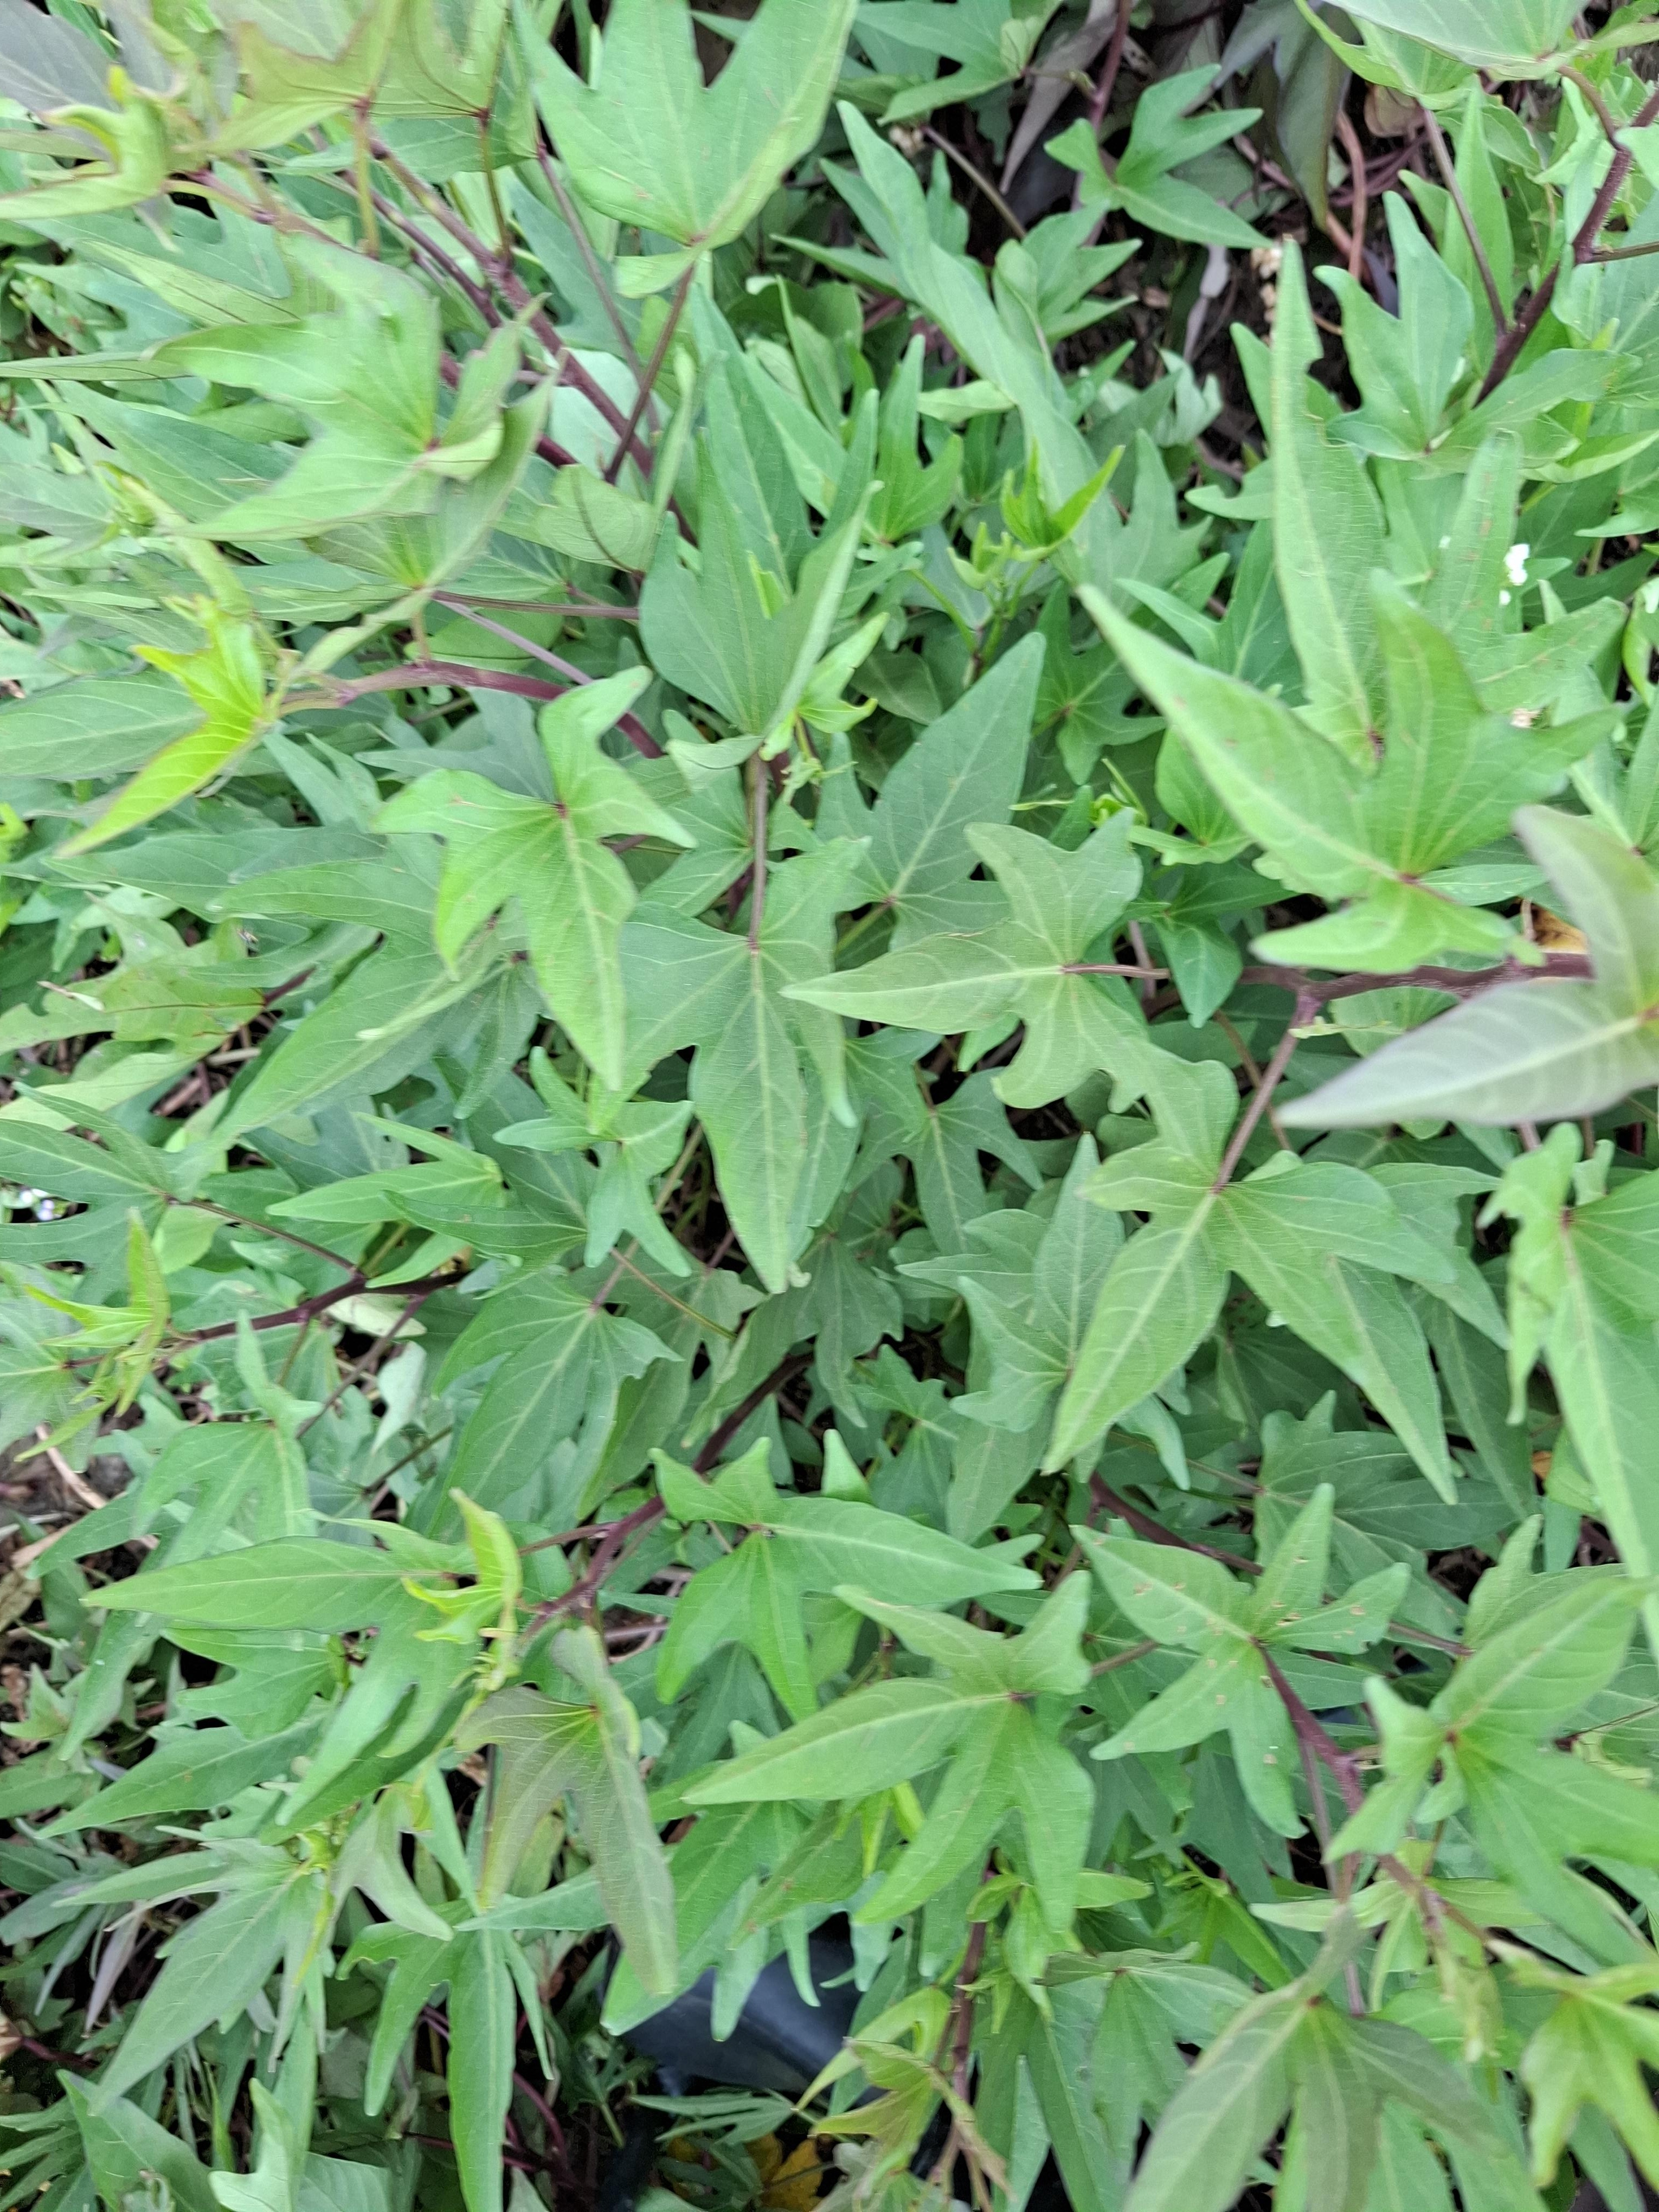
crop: sweet potato
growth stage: flowering
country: Tanzania
